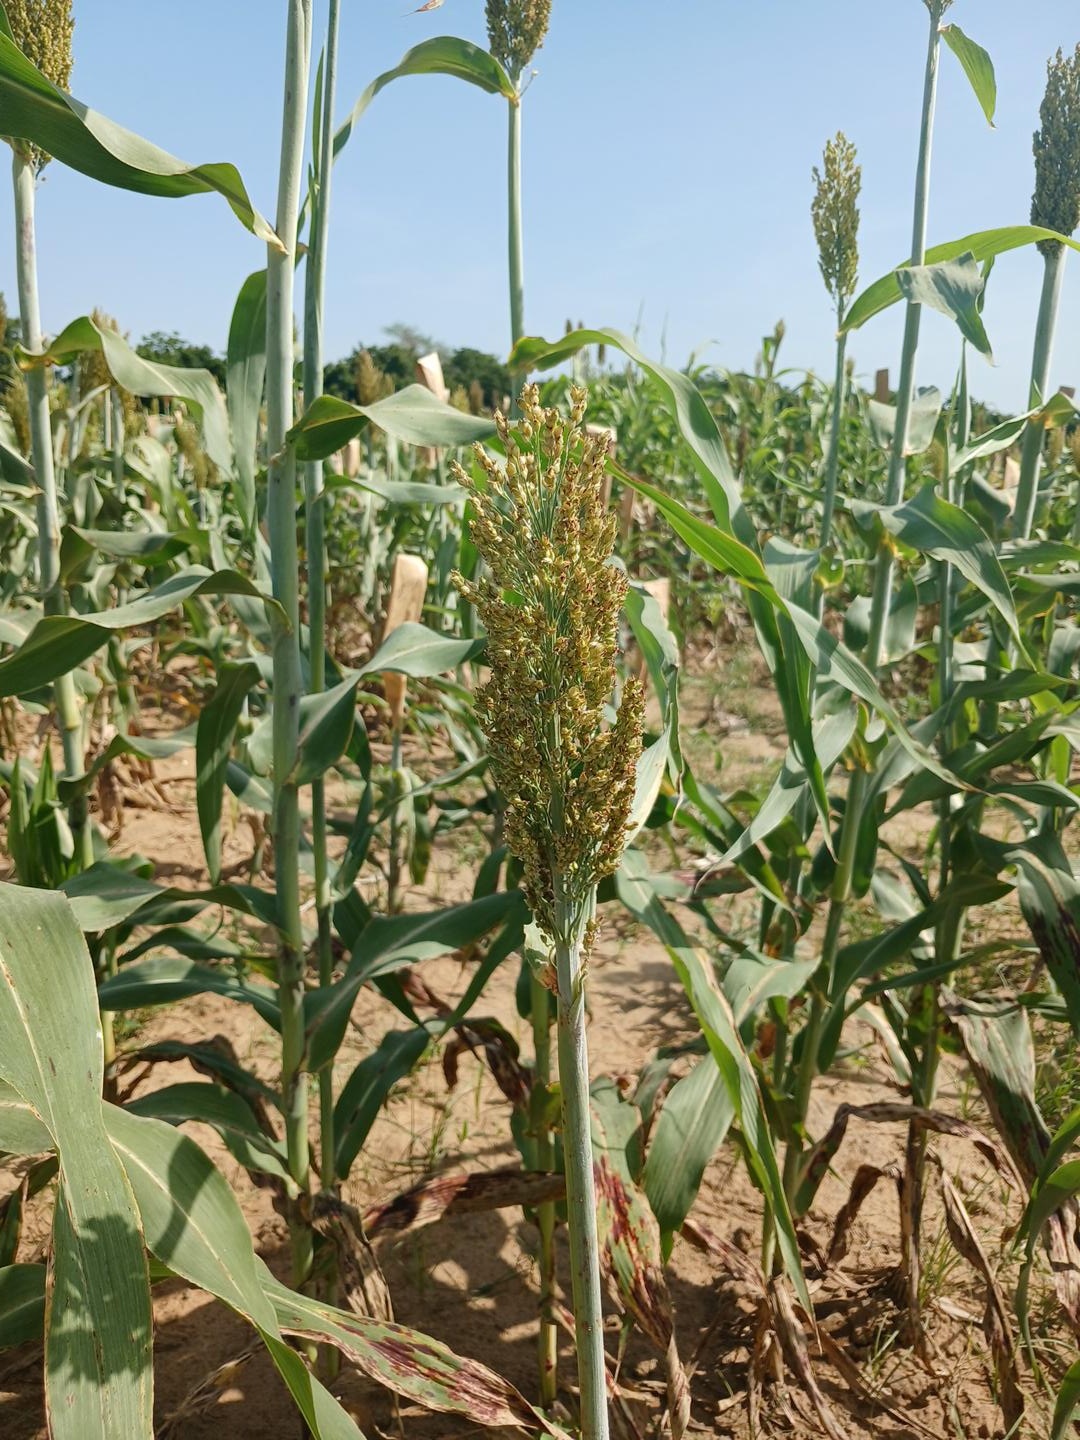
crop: sorghum
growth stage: filling grain
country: Senegal
